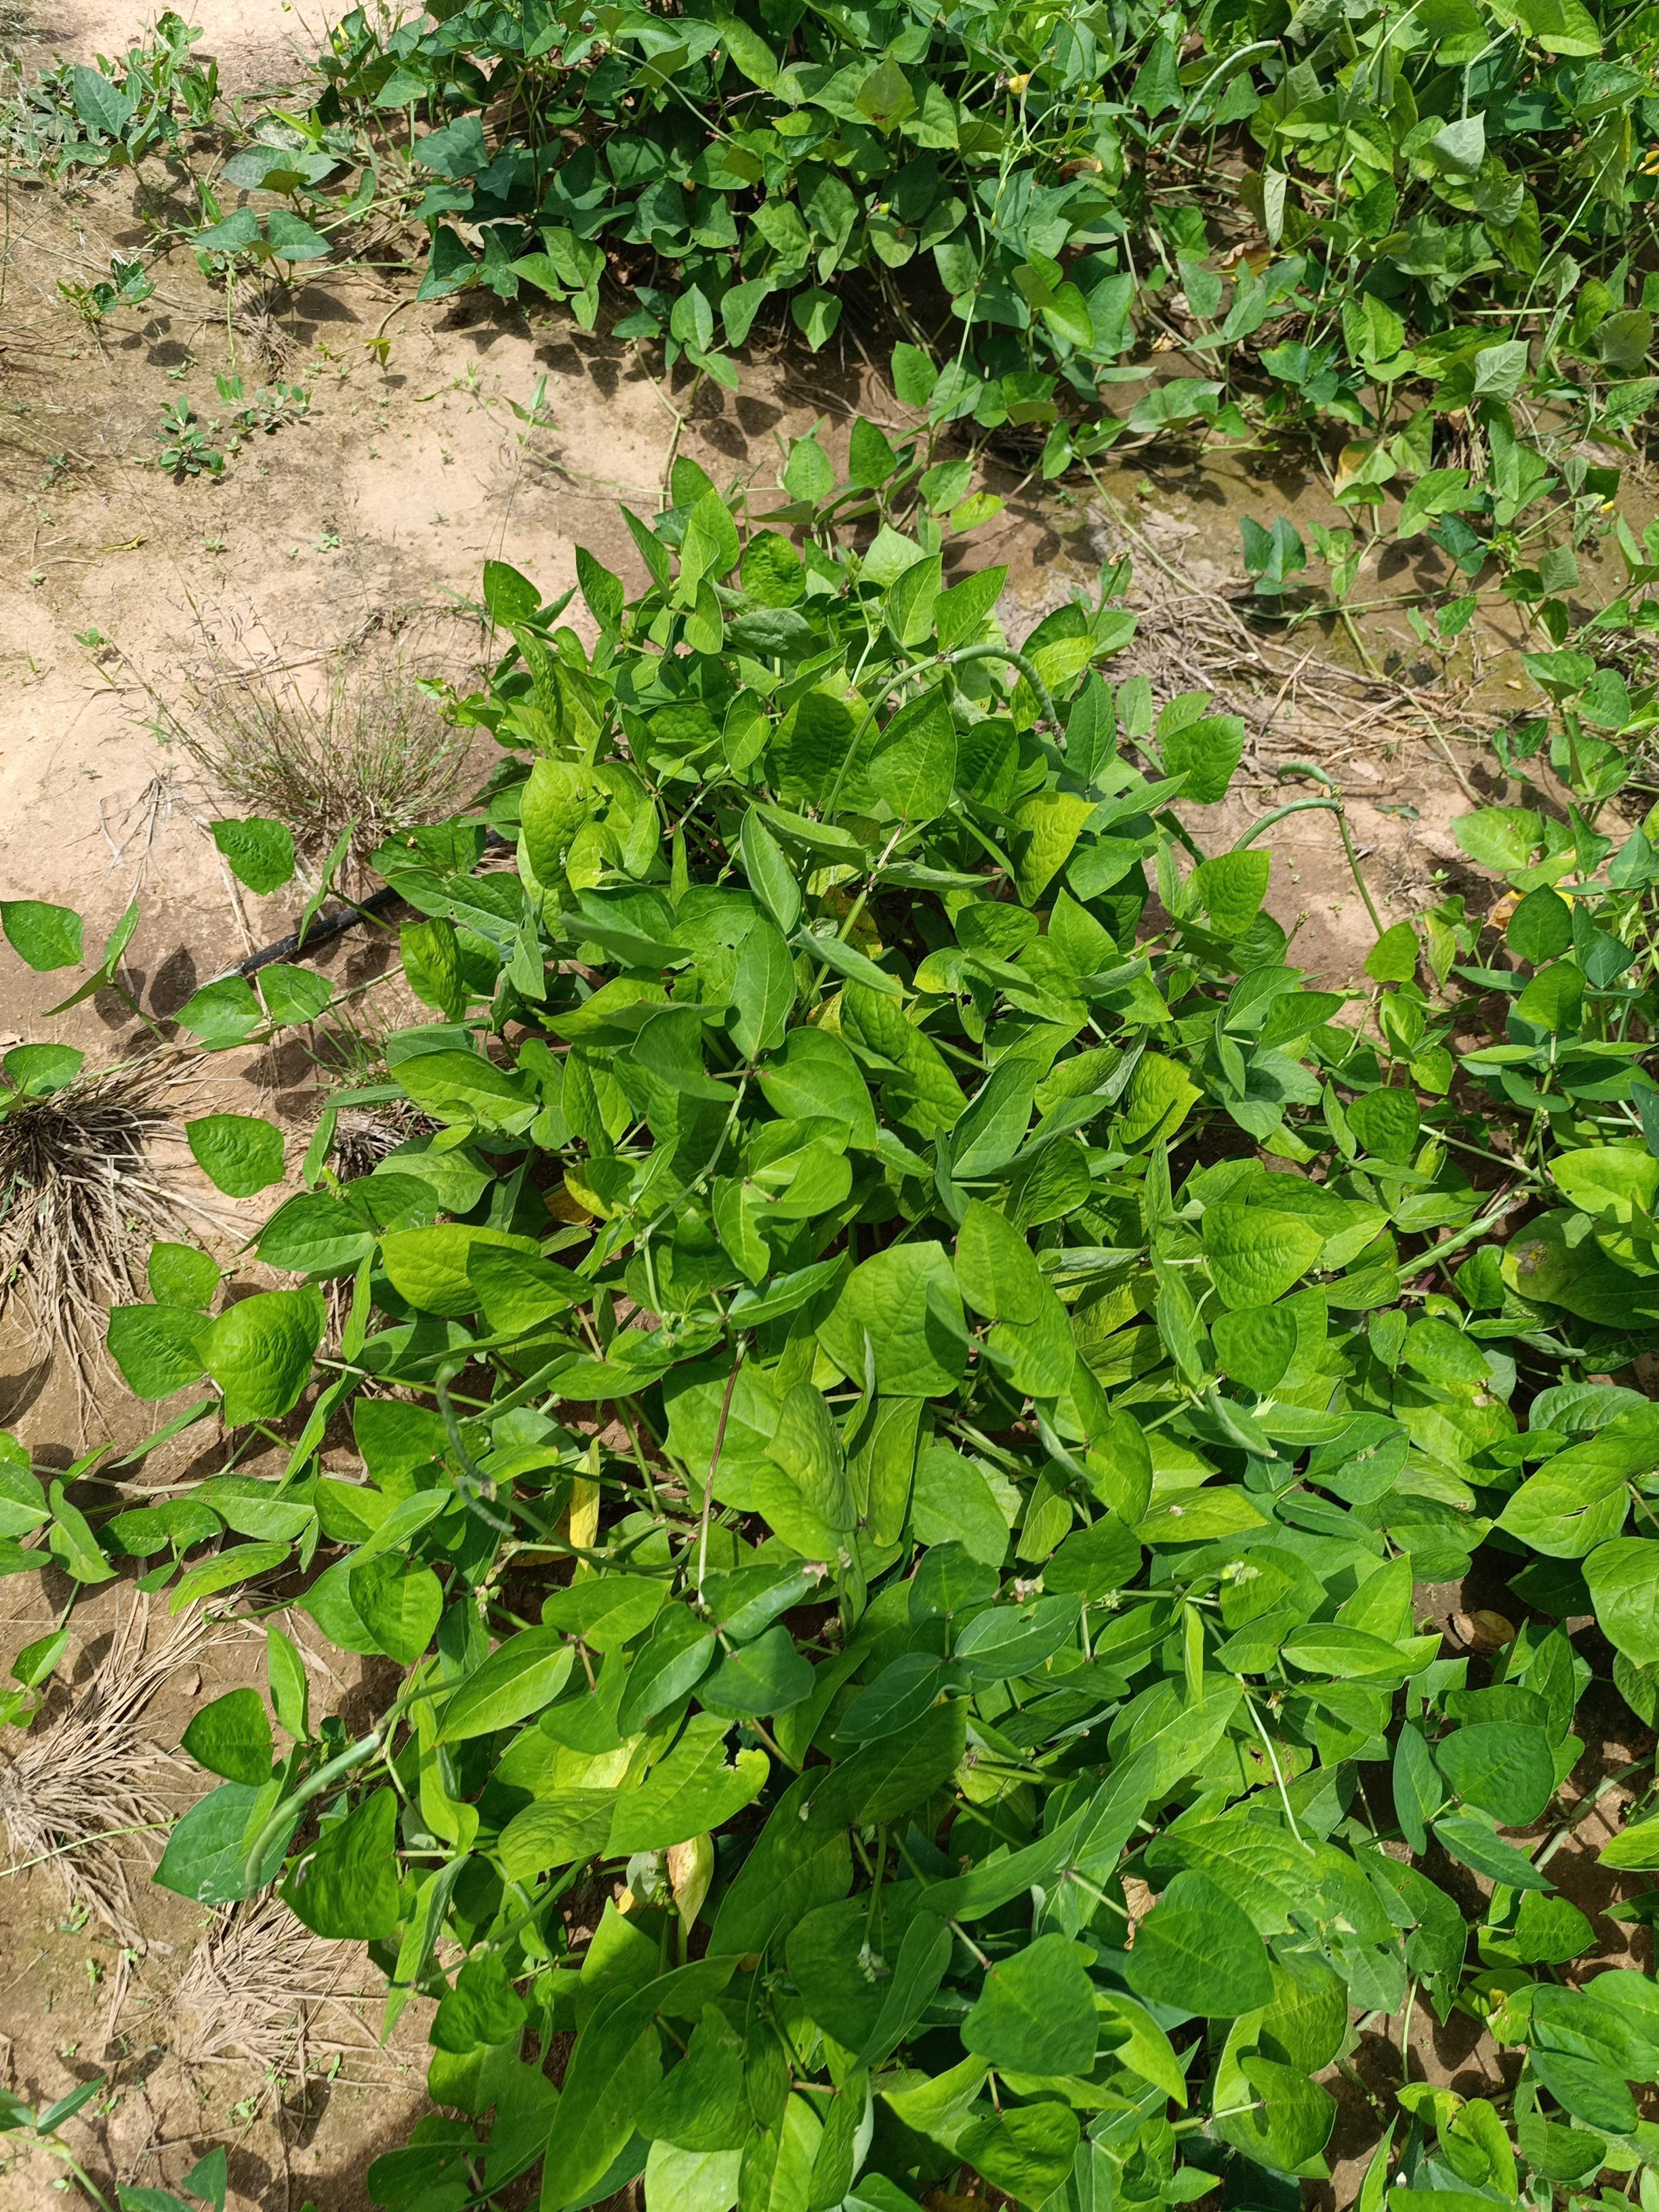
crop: cowpea
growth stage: development pod
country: Nigeria
